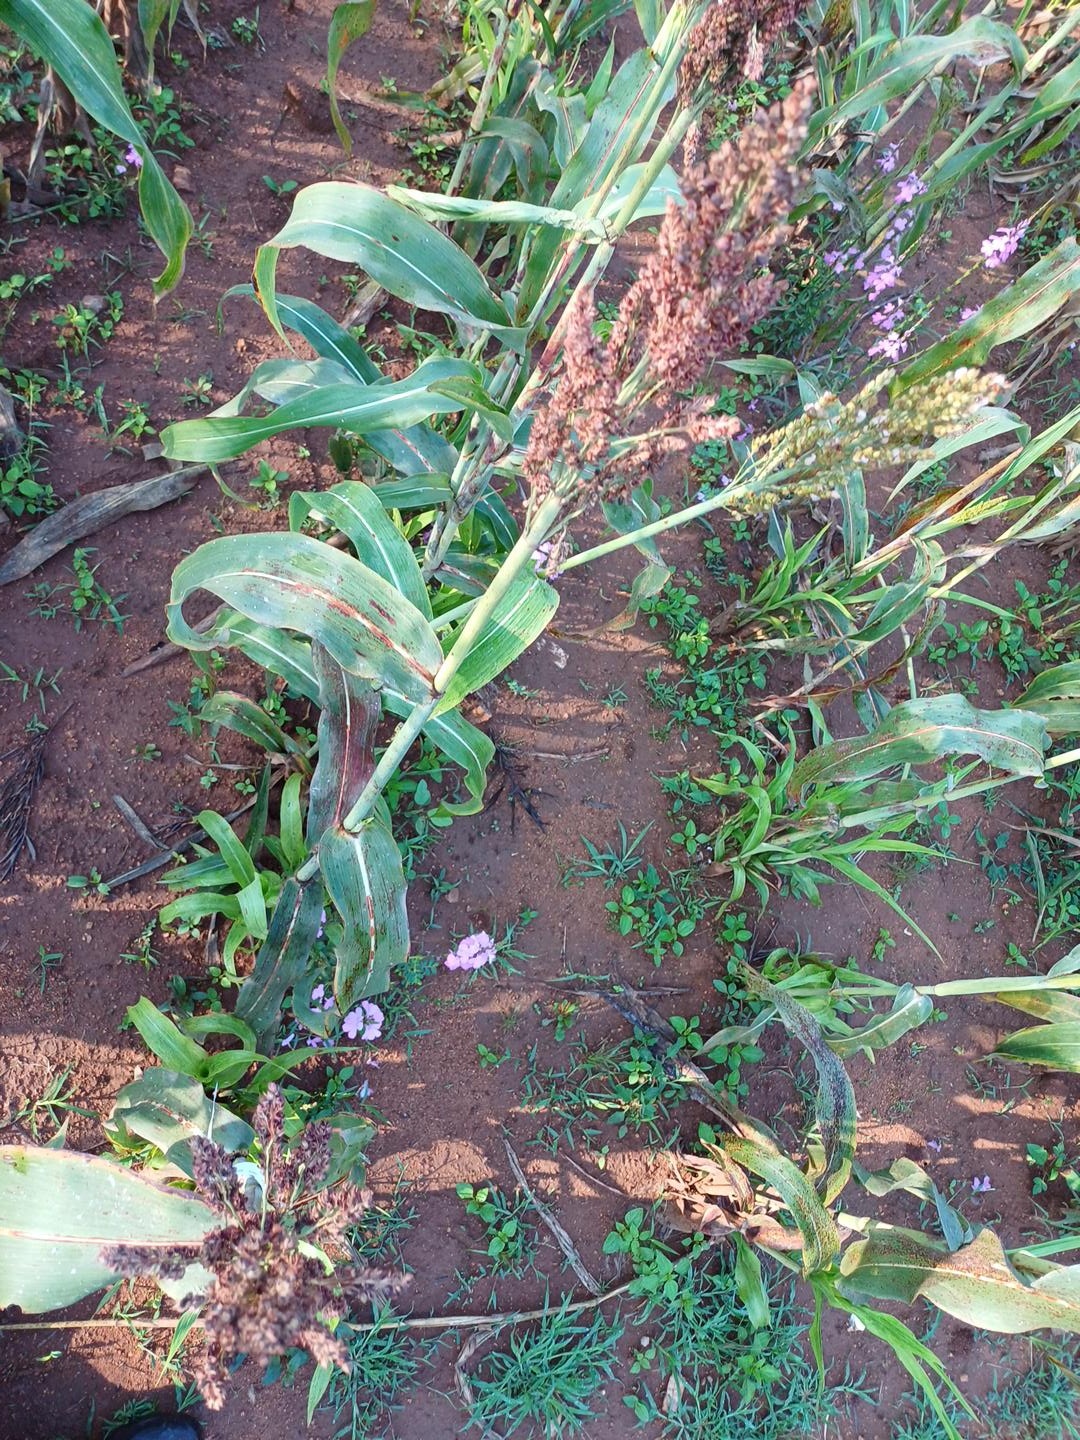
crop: sorghum
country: Kenya
